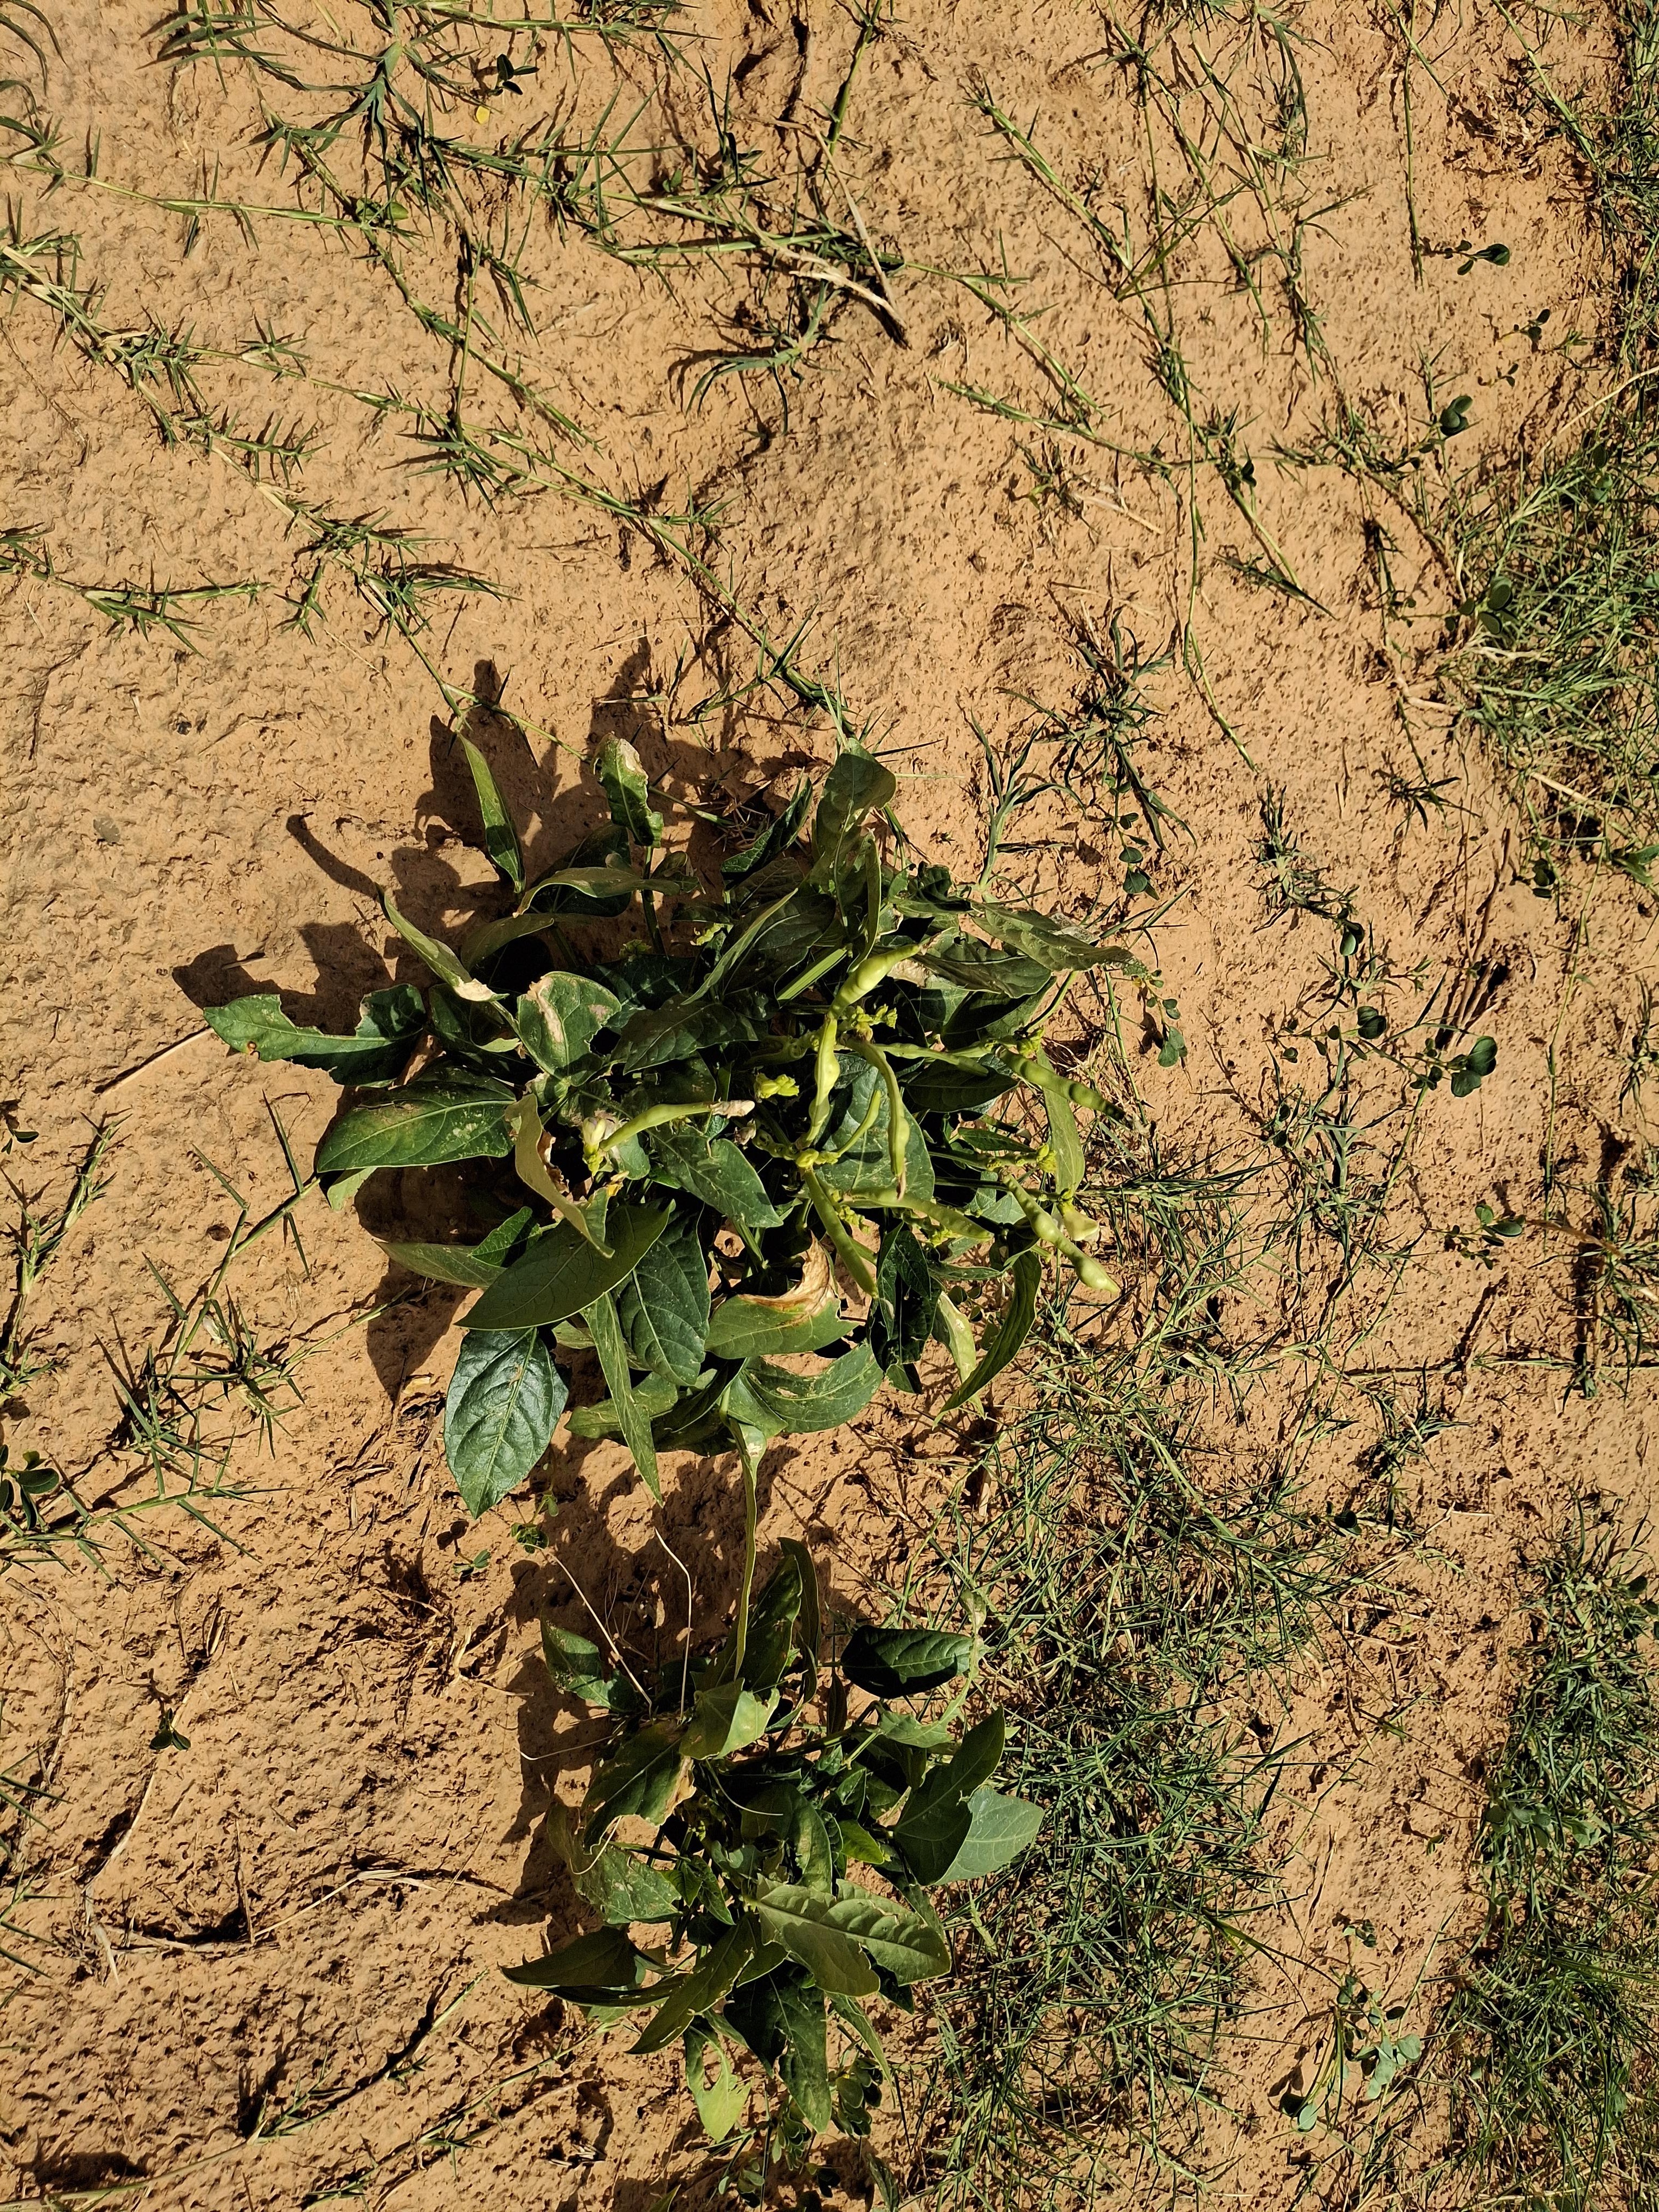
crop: cowpea
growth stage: harvest maturity
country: Nigeria
